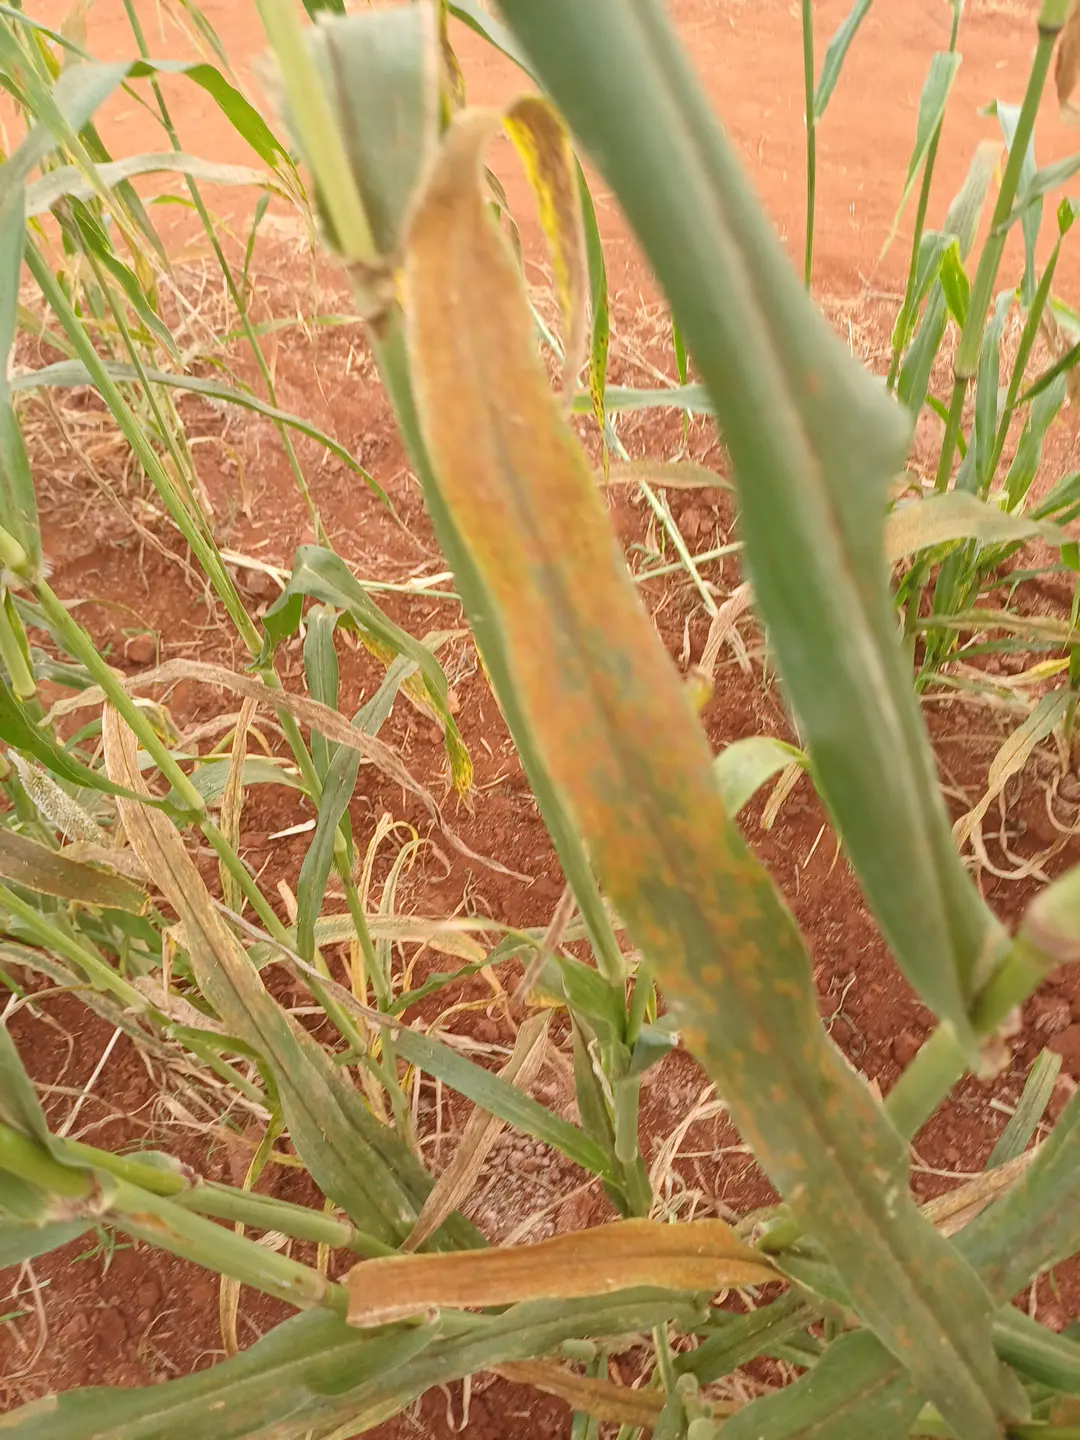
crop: pearl millet
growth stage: filling grain
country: Kenya
